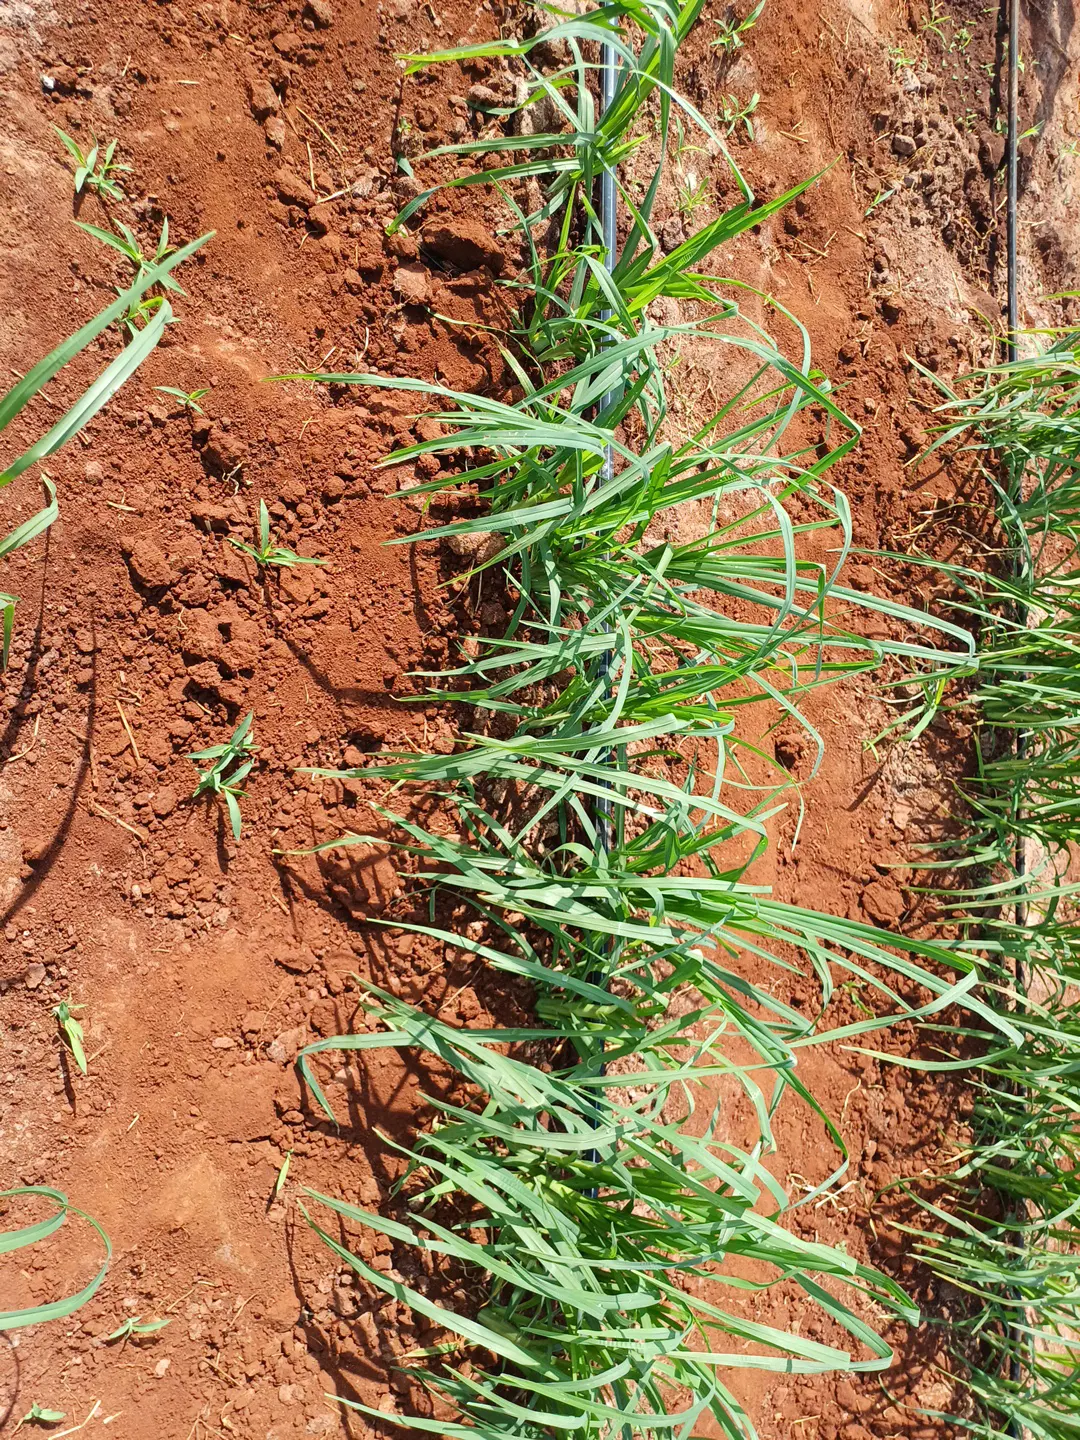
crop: finger millet
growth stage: elongation stem
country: Kenya
